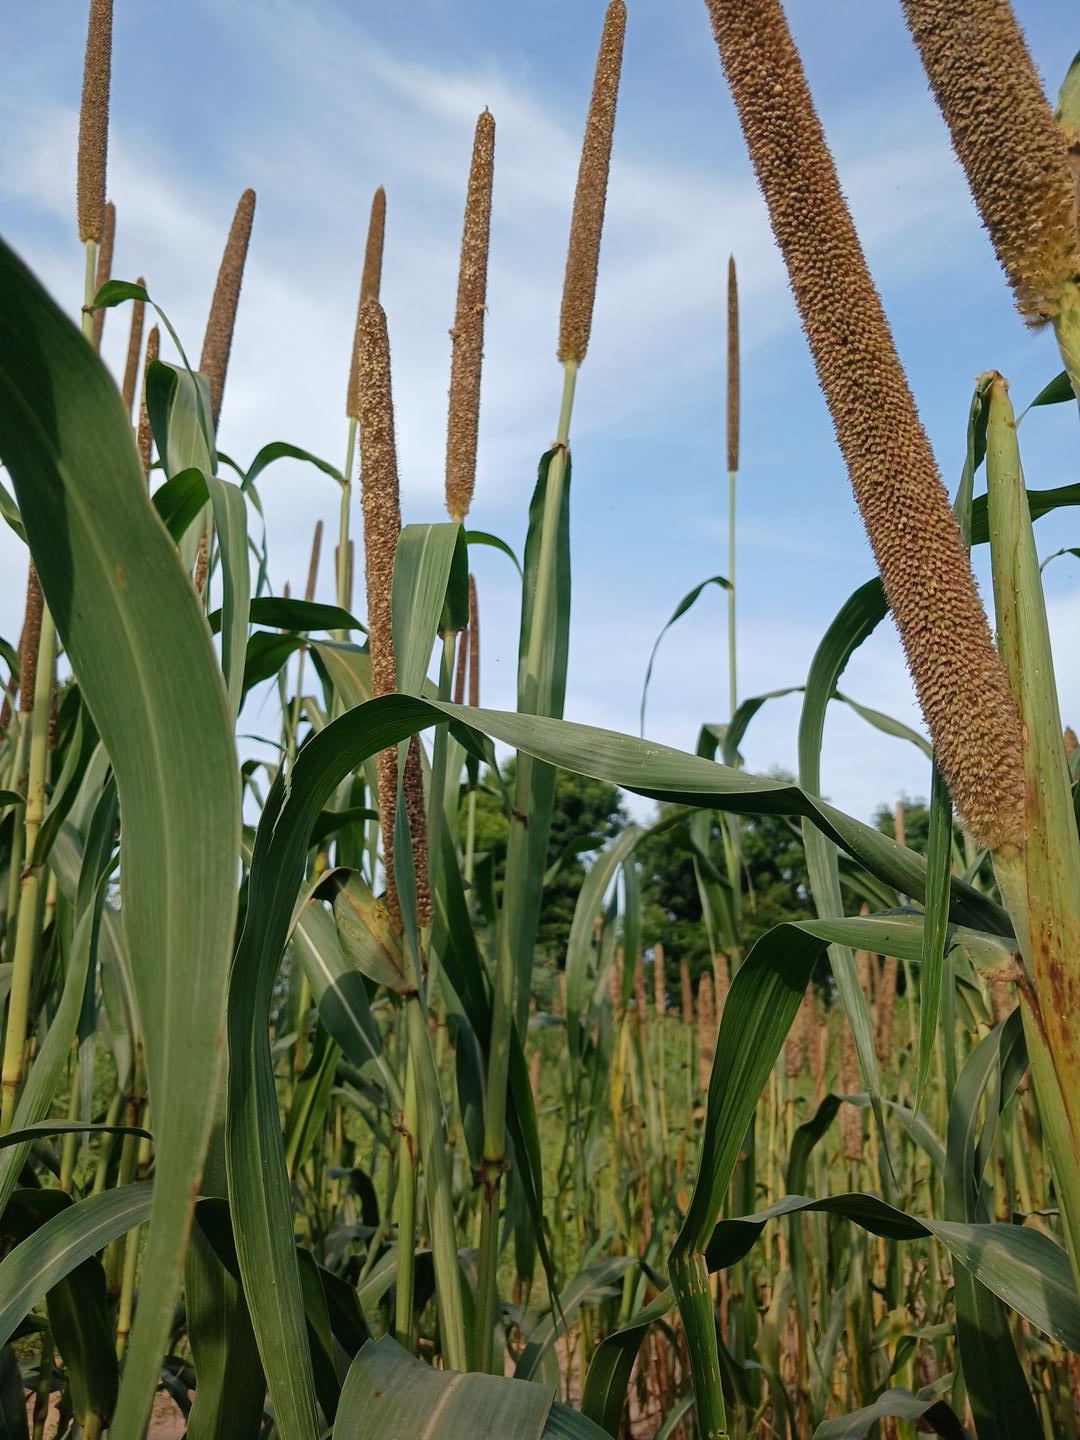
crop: pearl millet
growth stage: maturity
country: Senegal
